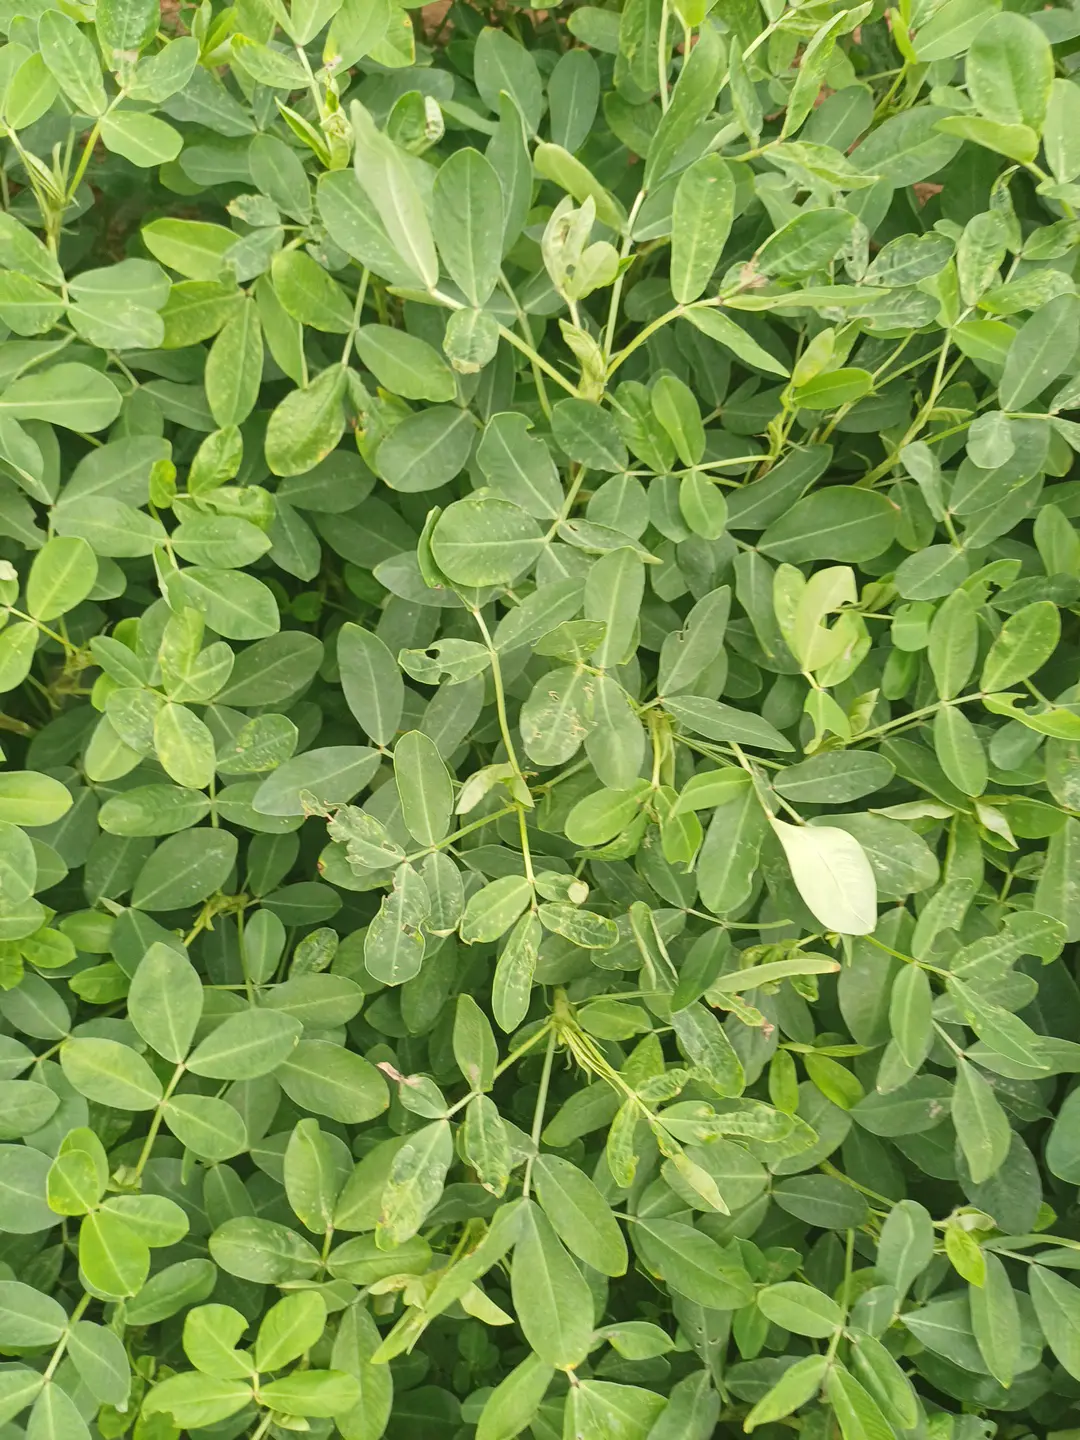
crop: groundnut
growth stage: pegging
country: Kenya
